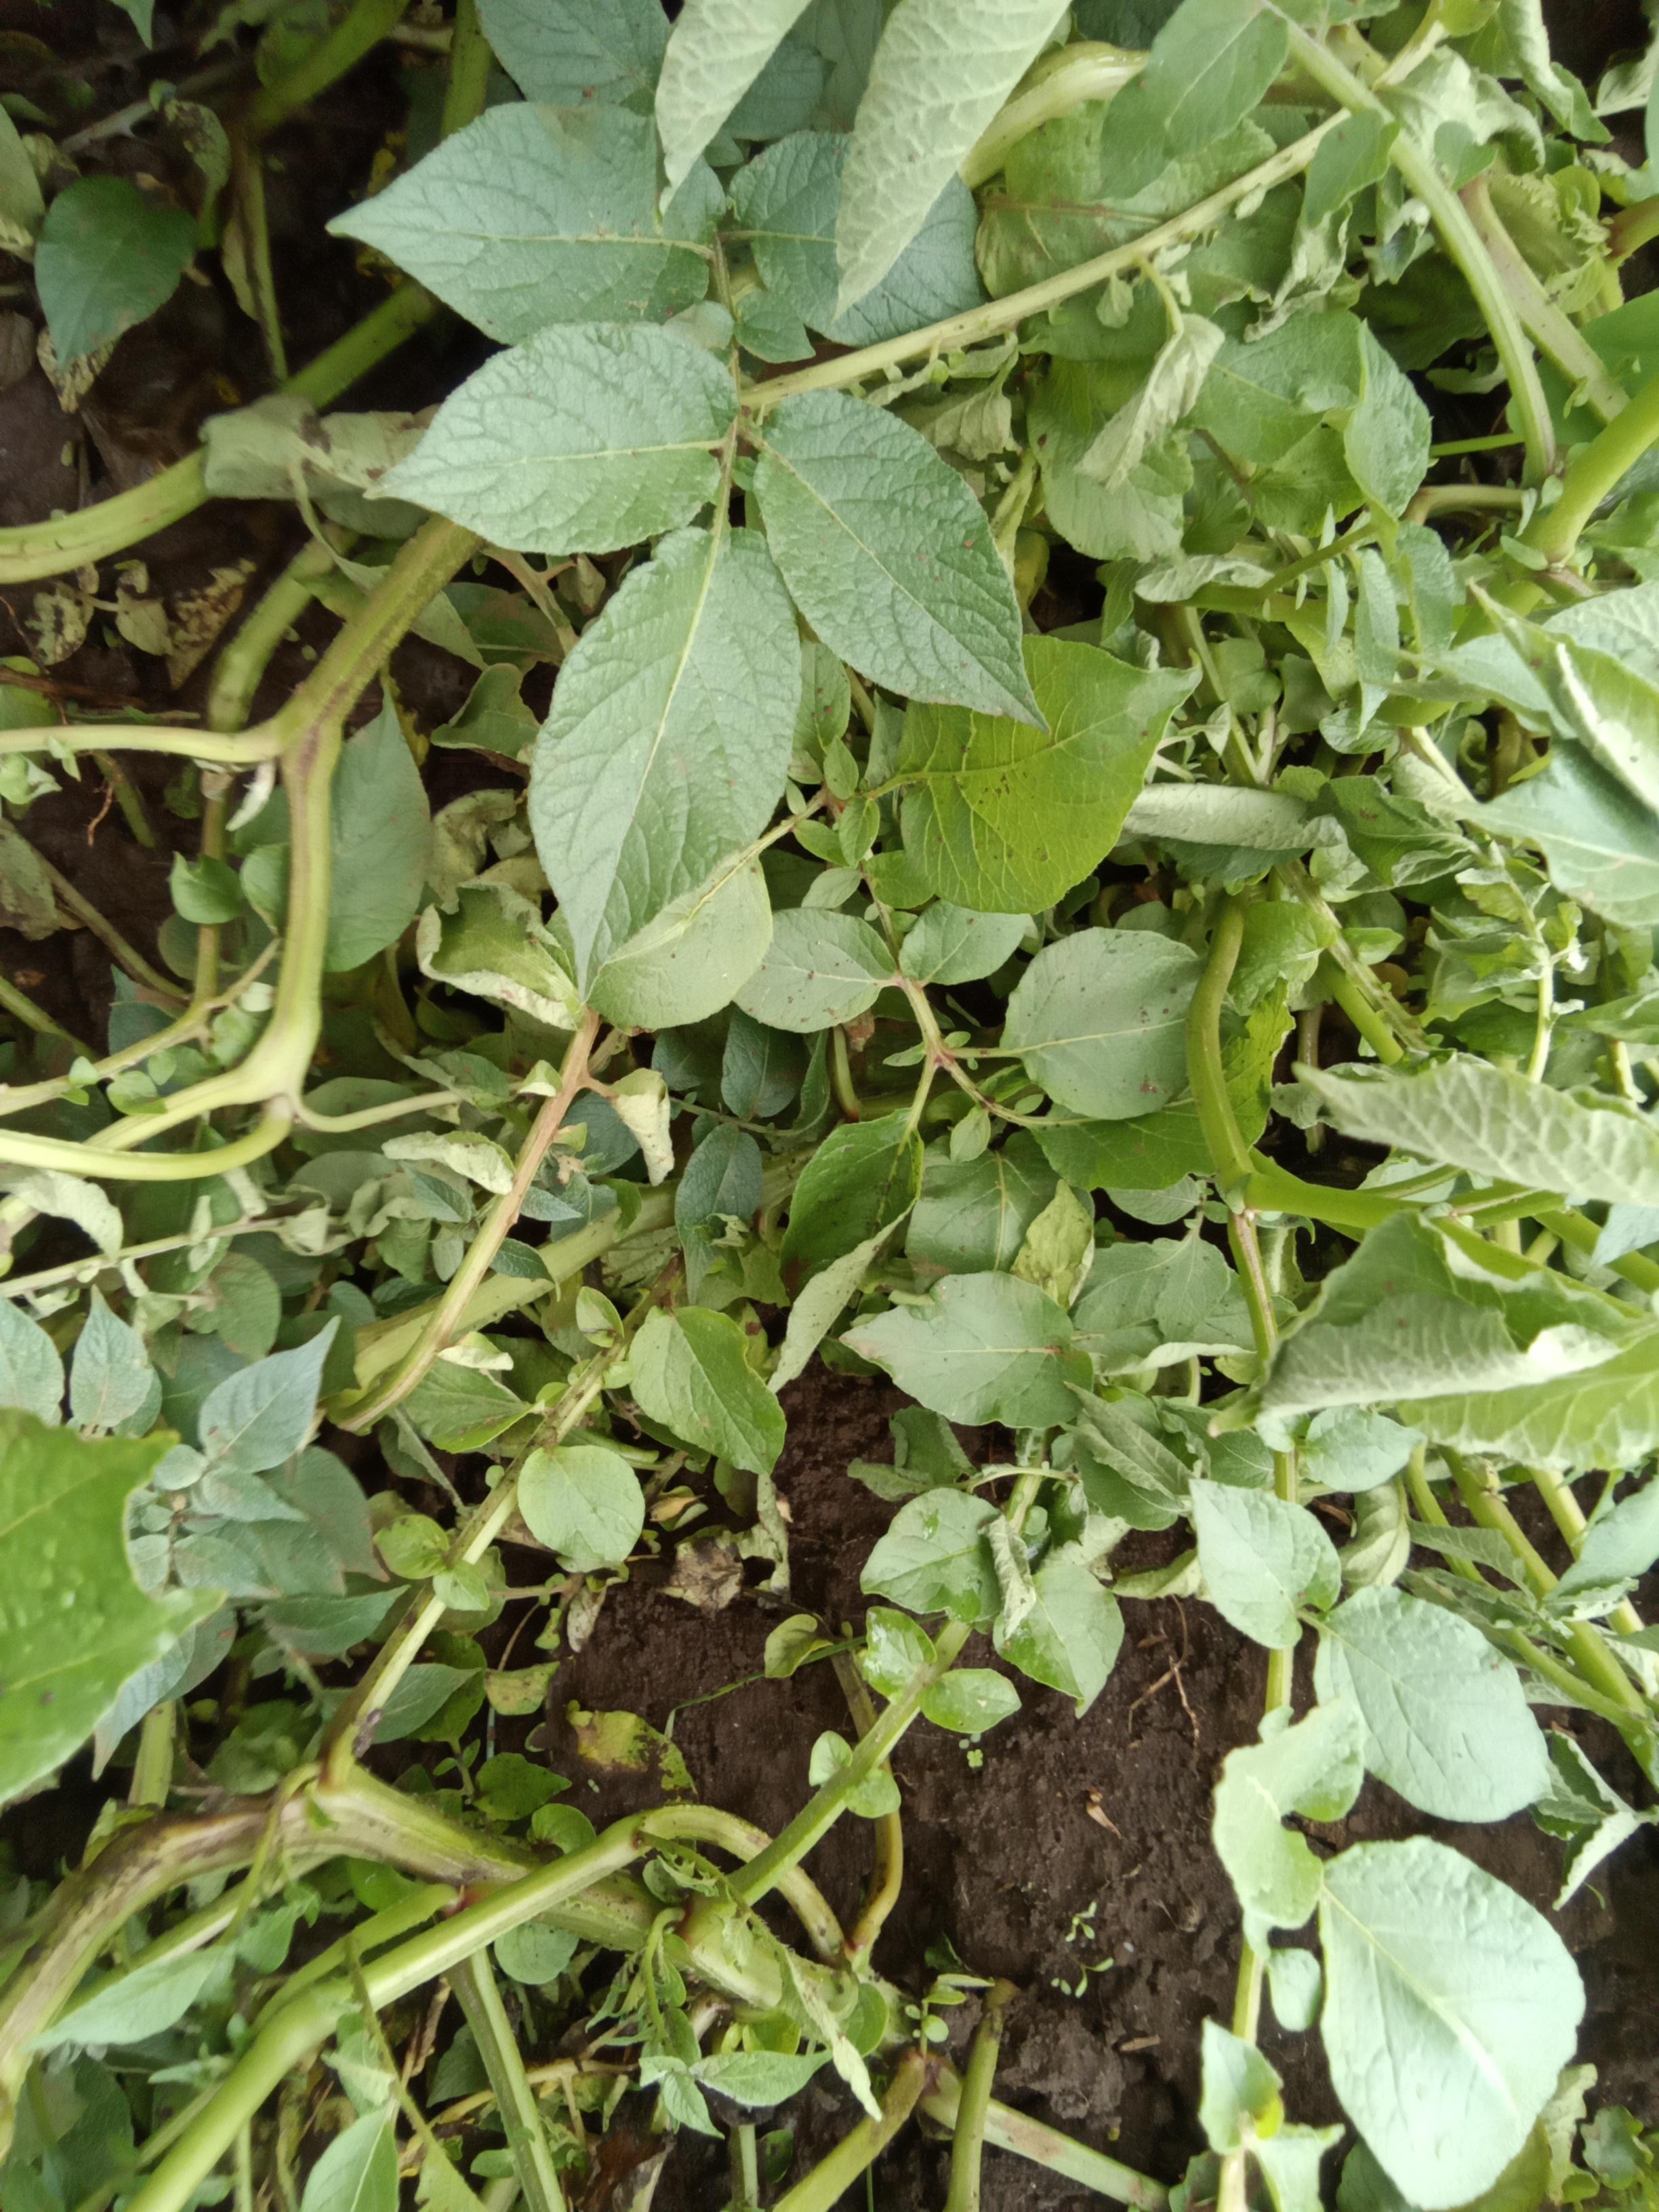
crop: potato
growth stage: flowering
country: Kenya
